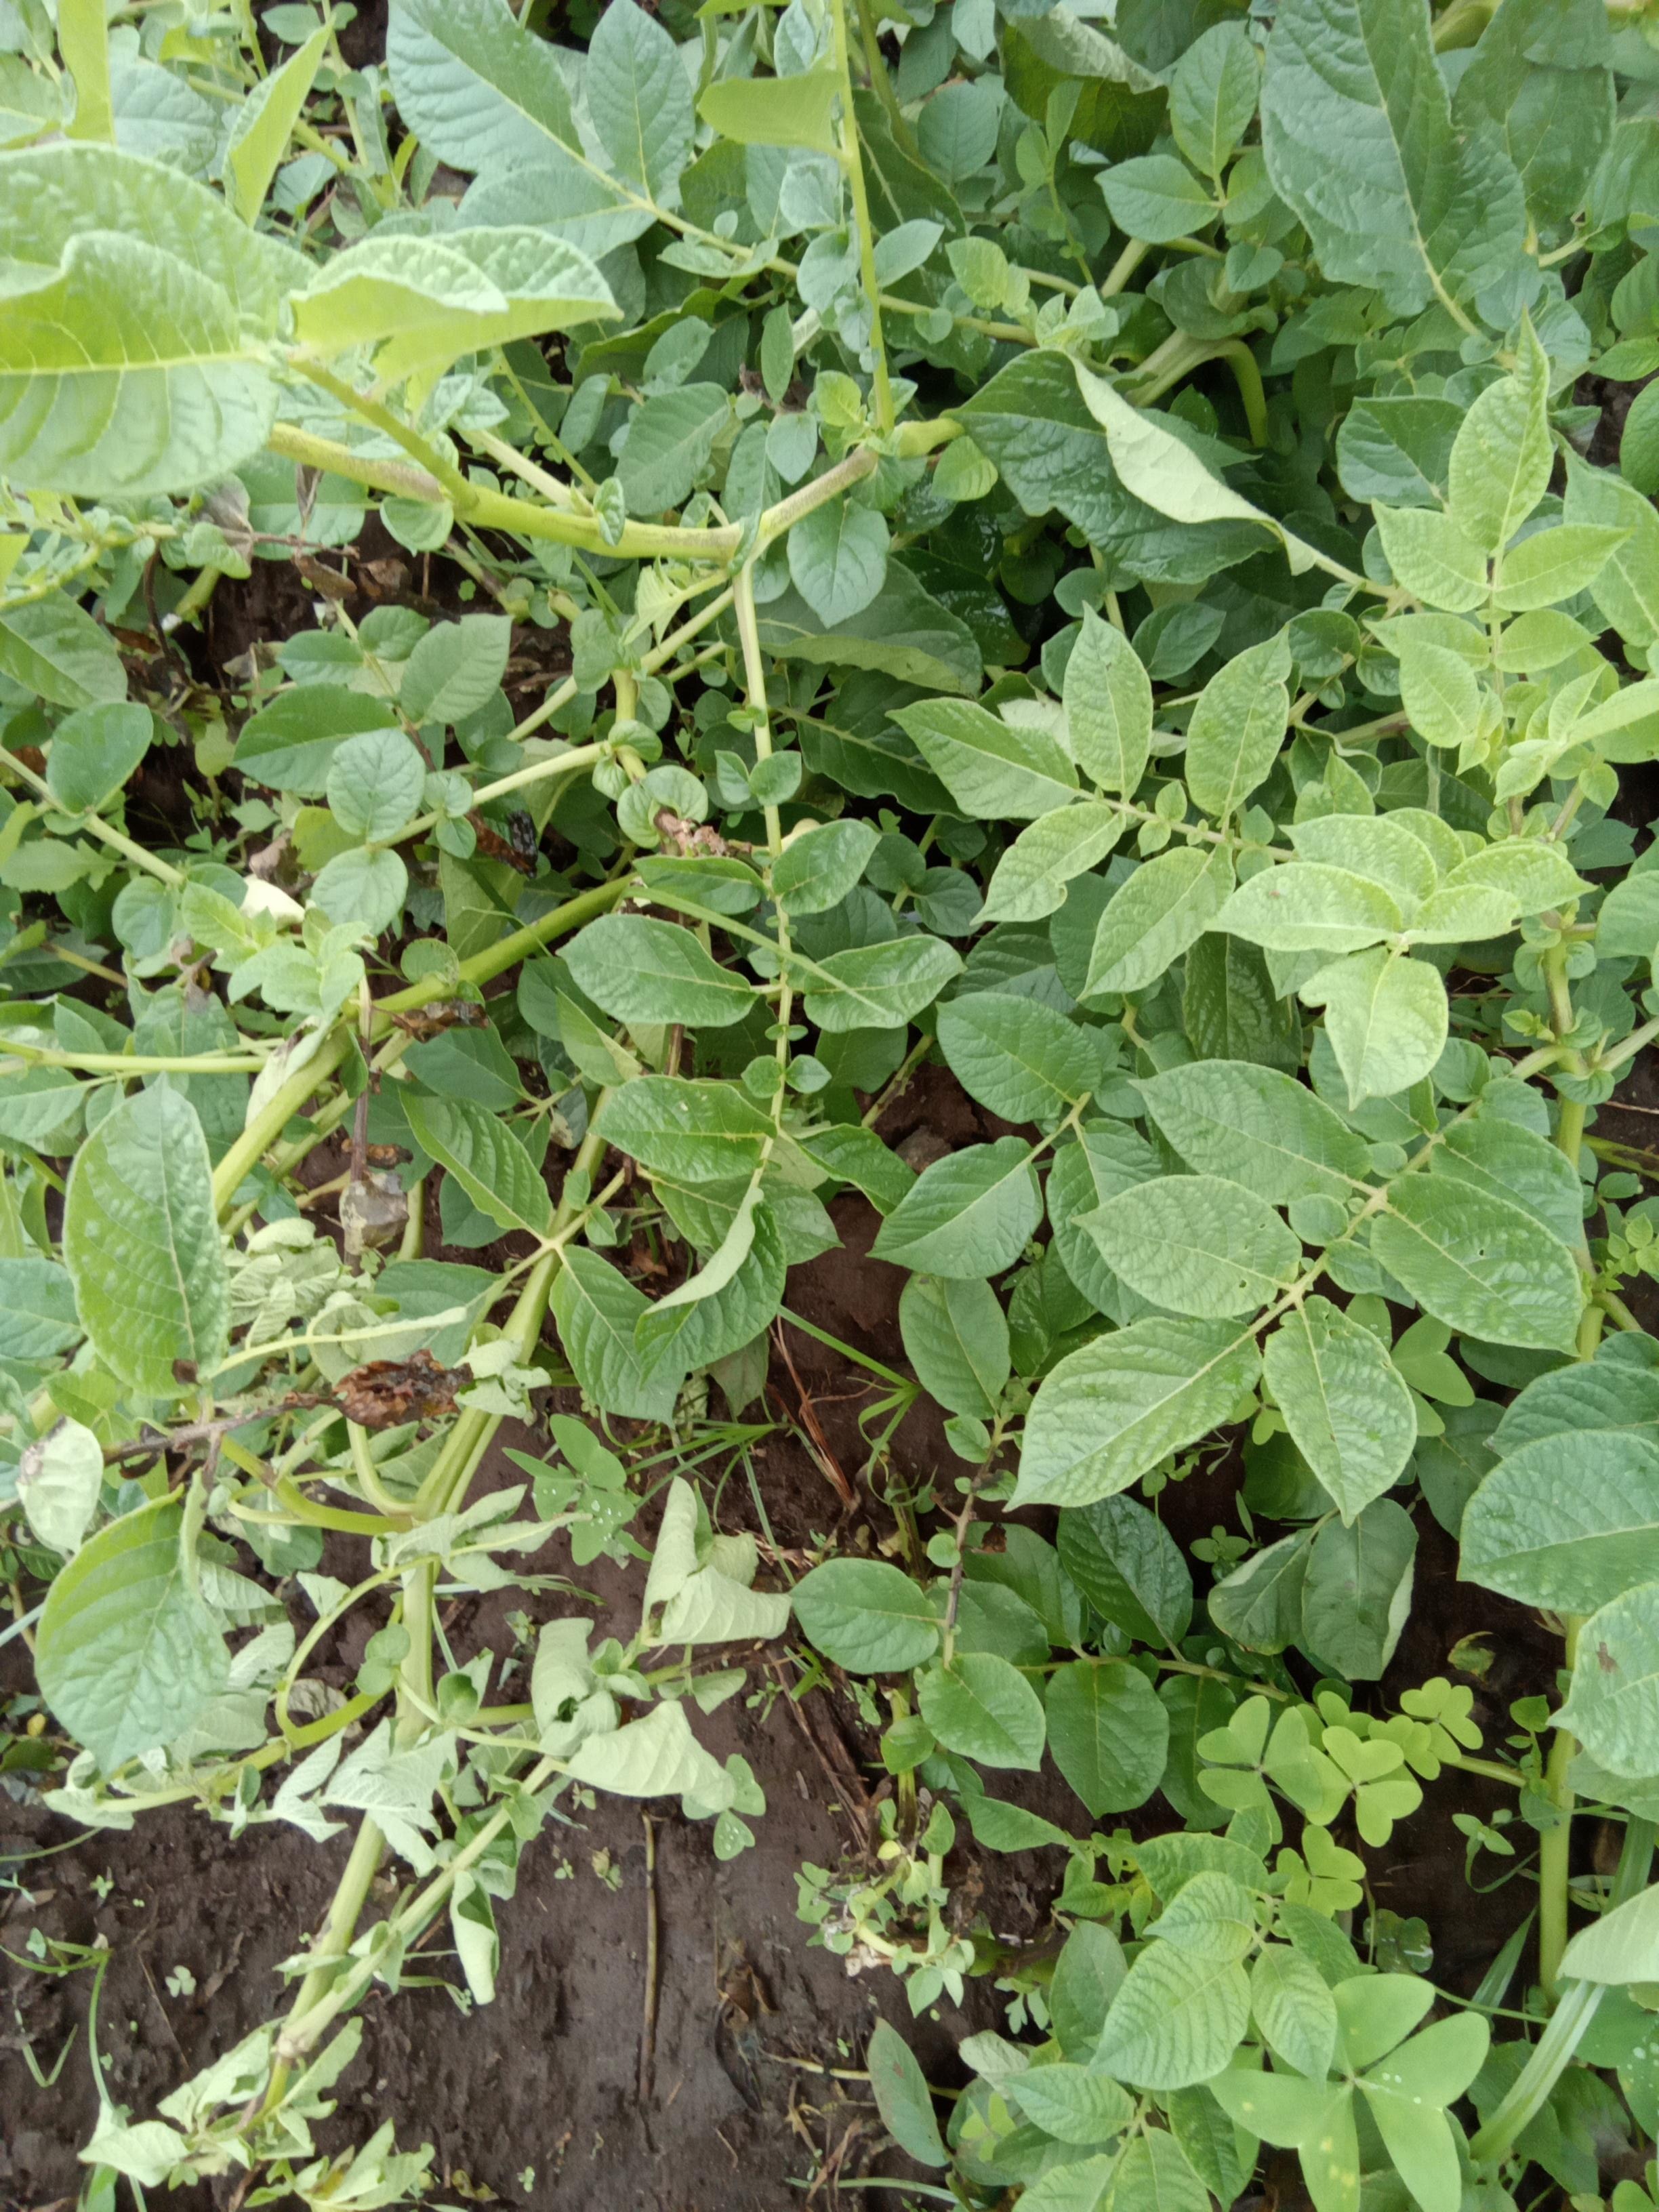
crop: potato
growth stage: flowering
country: Kenya
